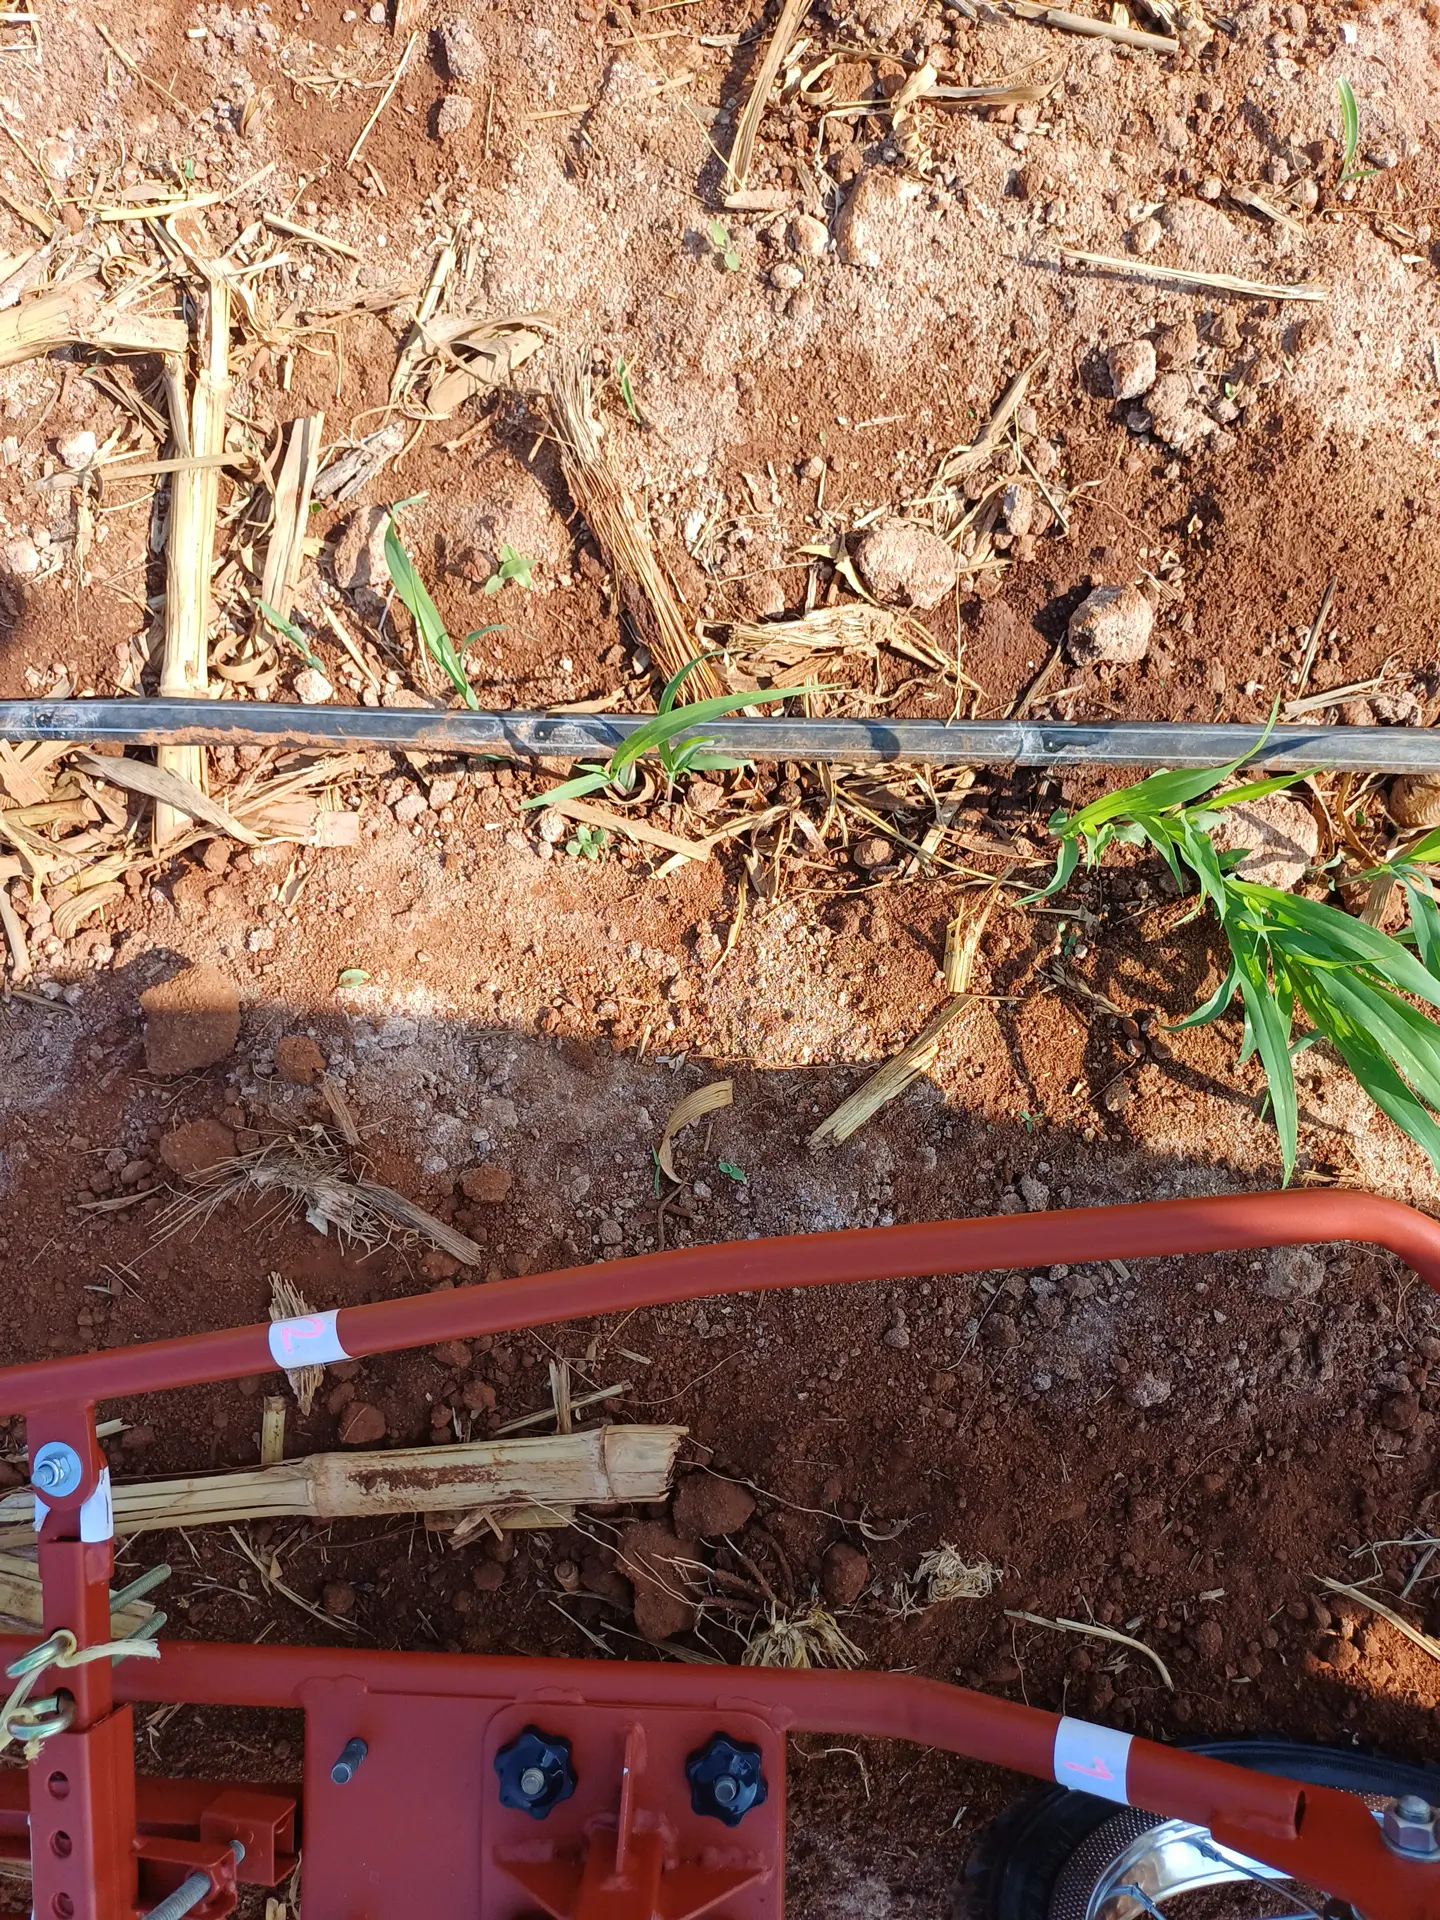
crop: sorghum
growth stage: vegetative
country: Kenya
